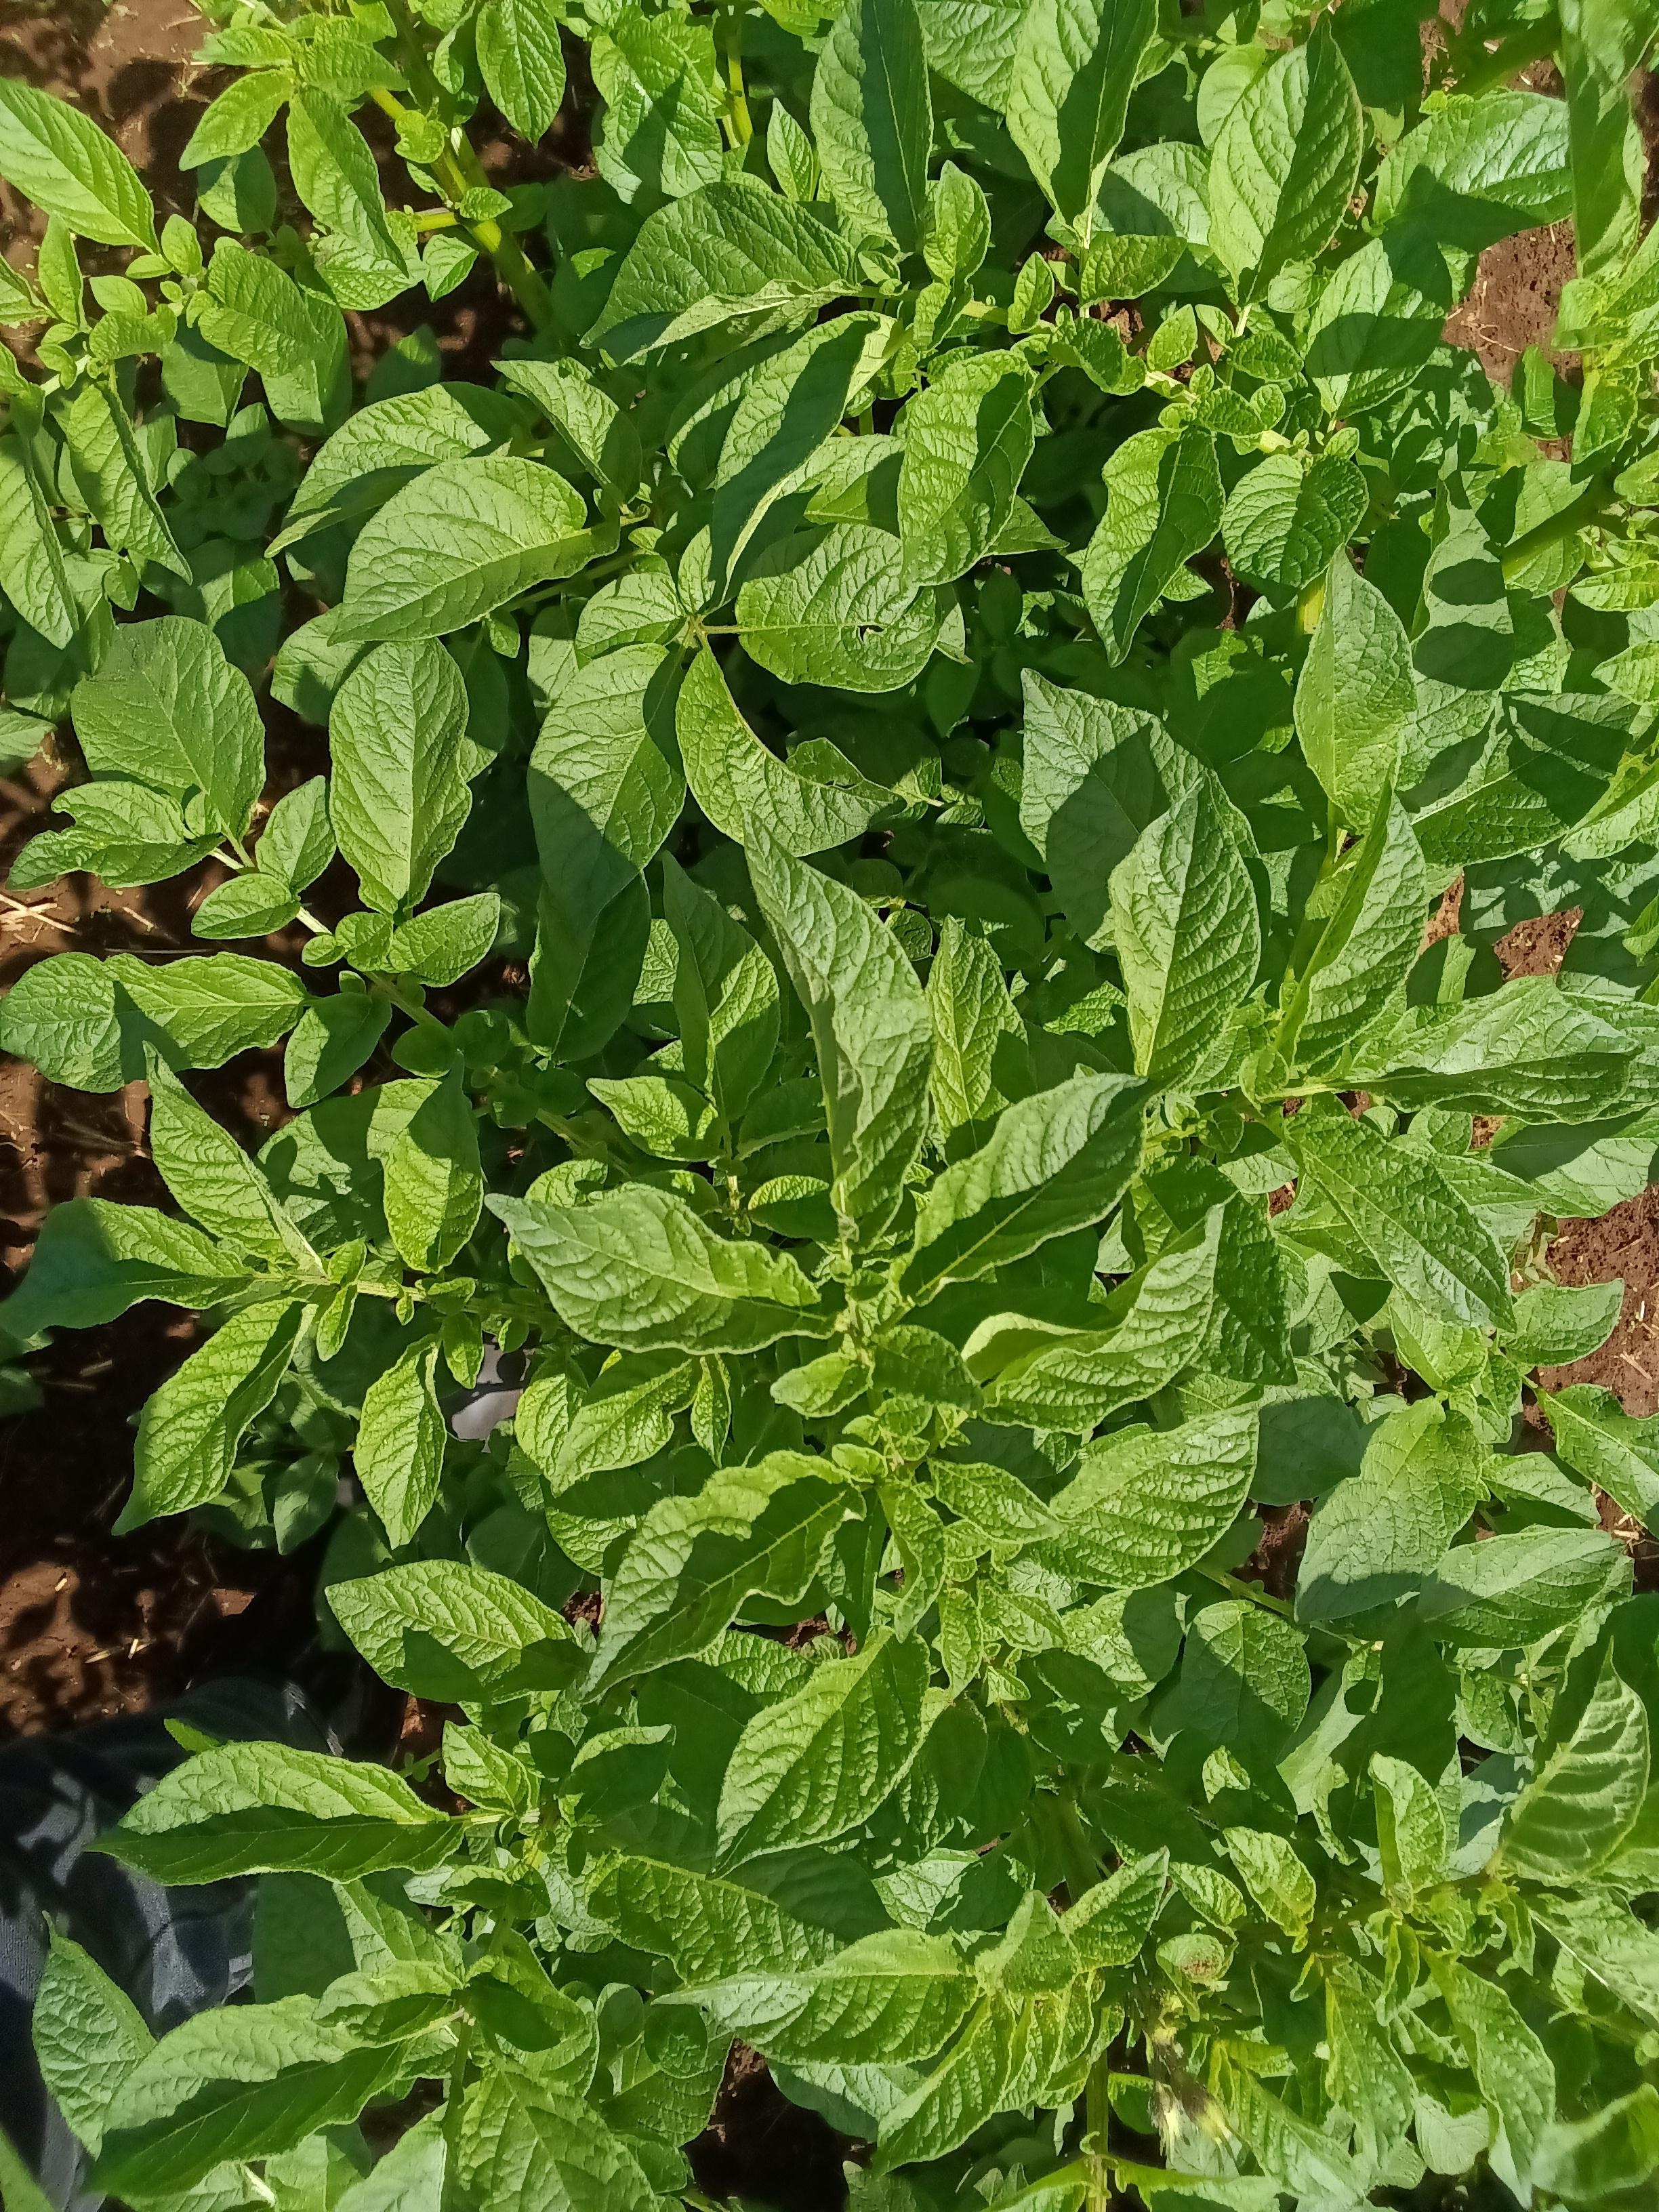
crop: potato
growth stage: vegetative
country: Kenya
